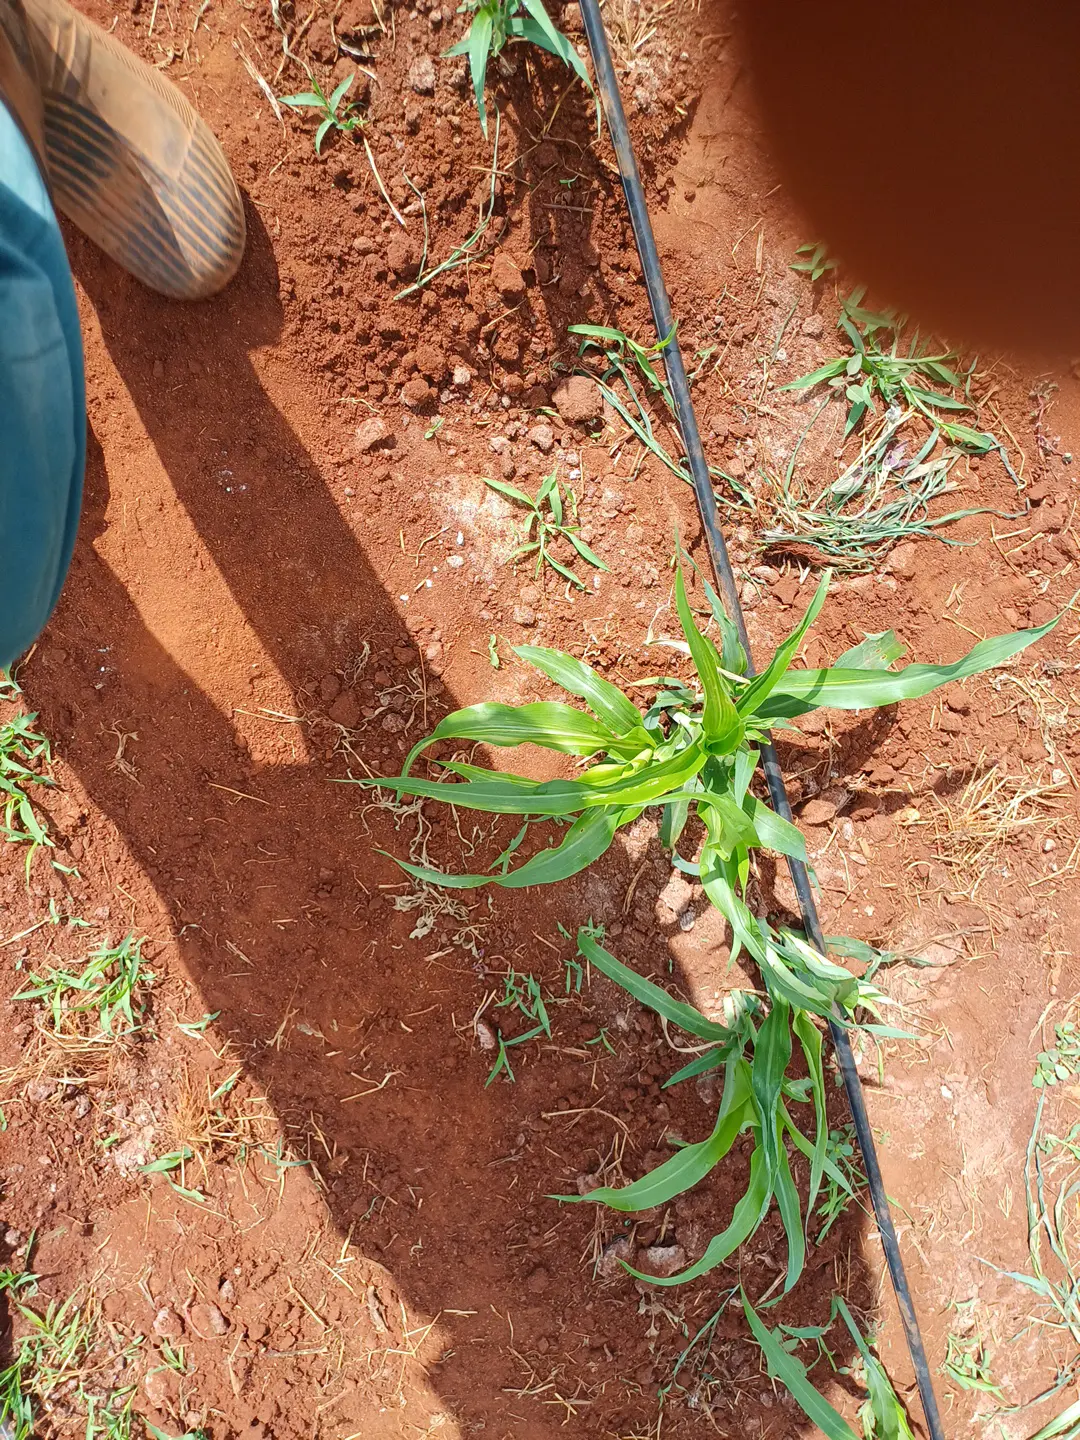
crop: sorghum
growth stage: elongation stem
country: Kenya
